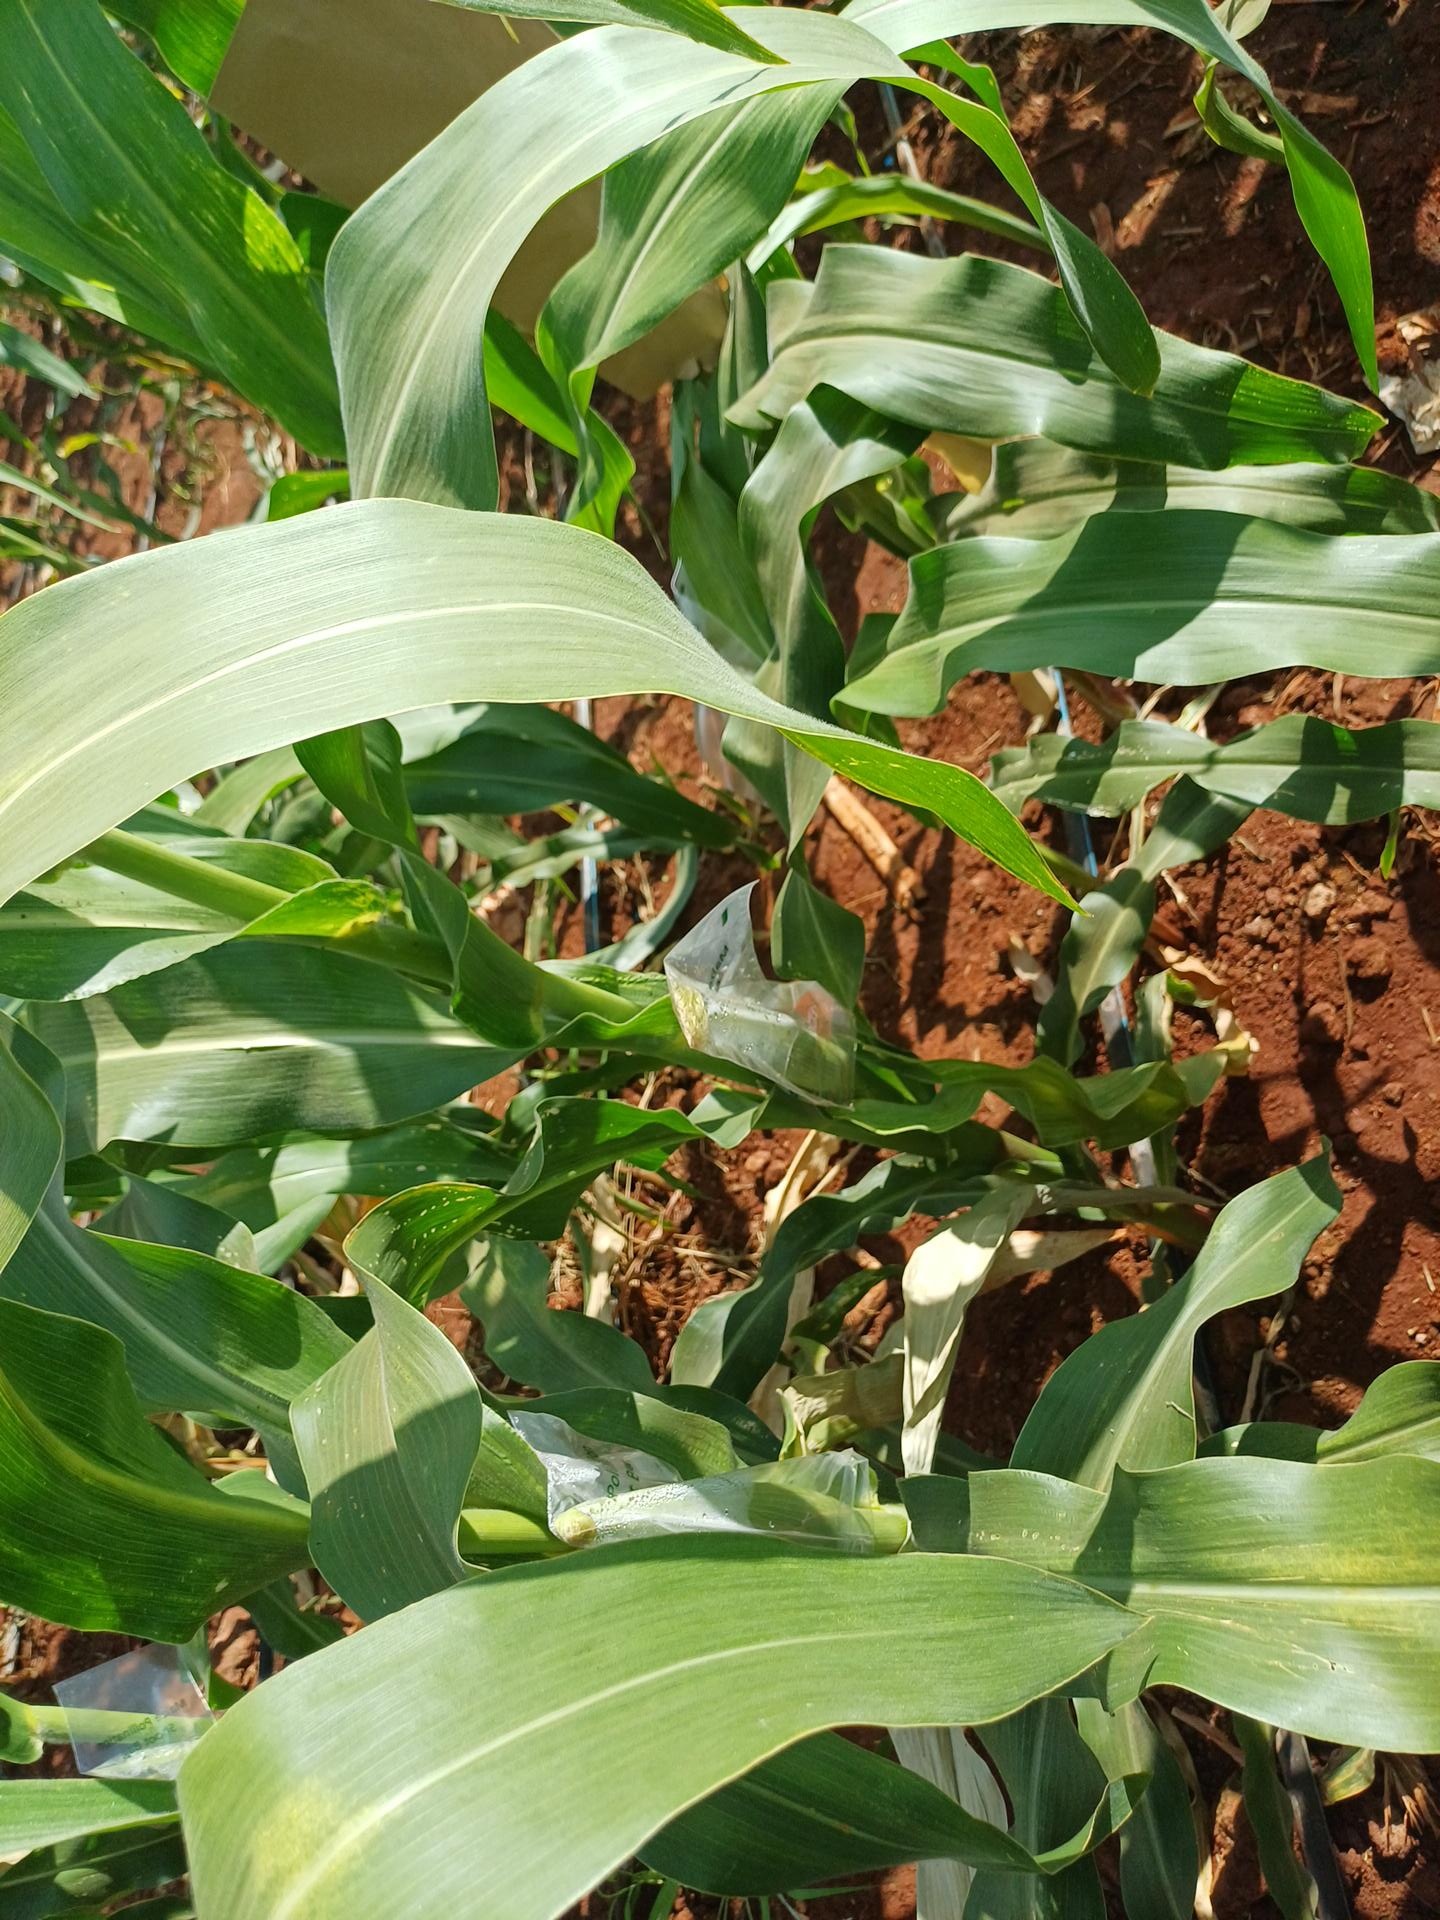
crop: maize
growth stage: flowering
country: Kenya
